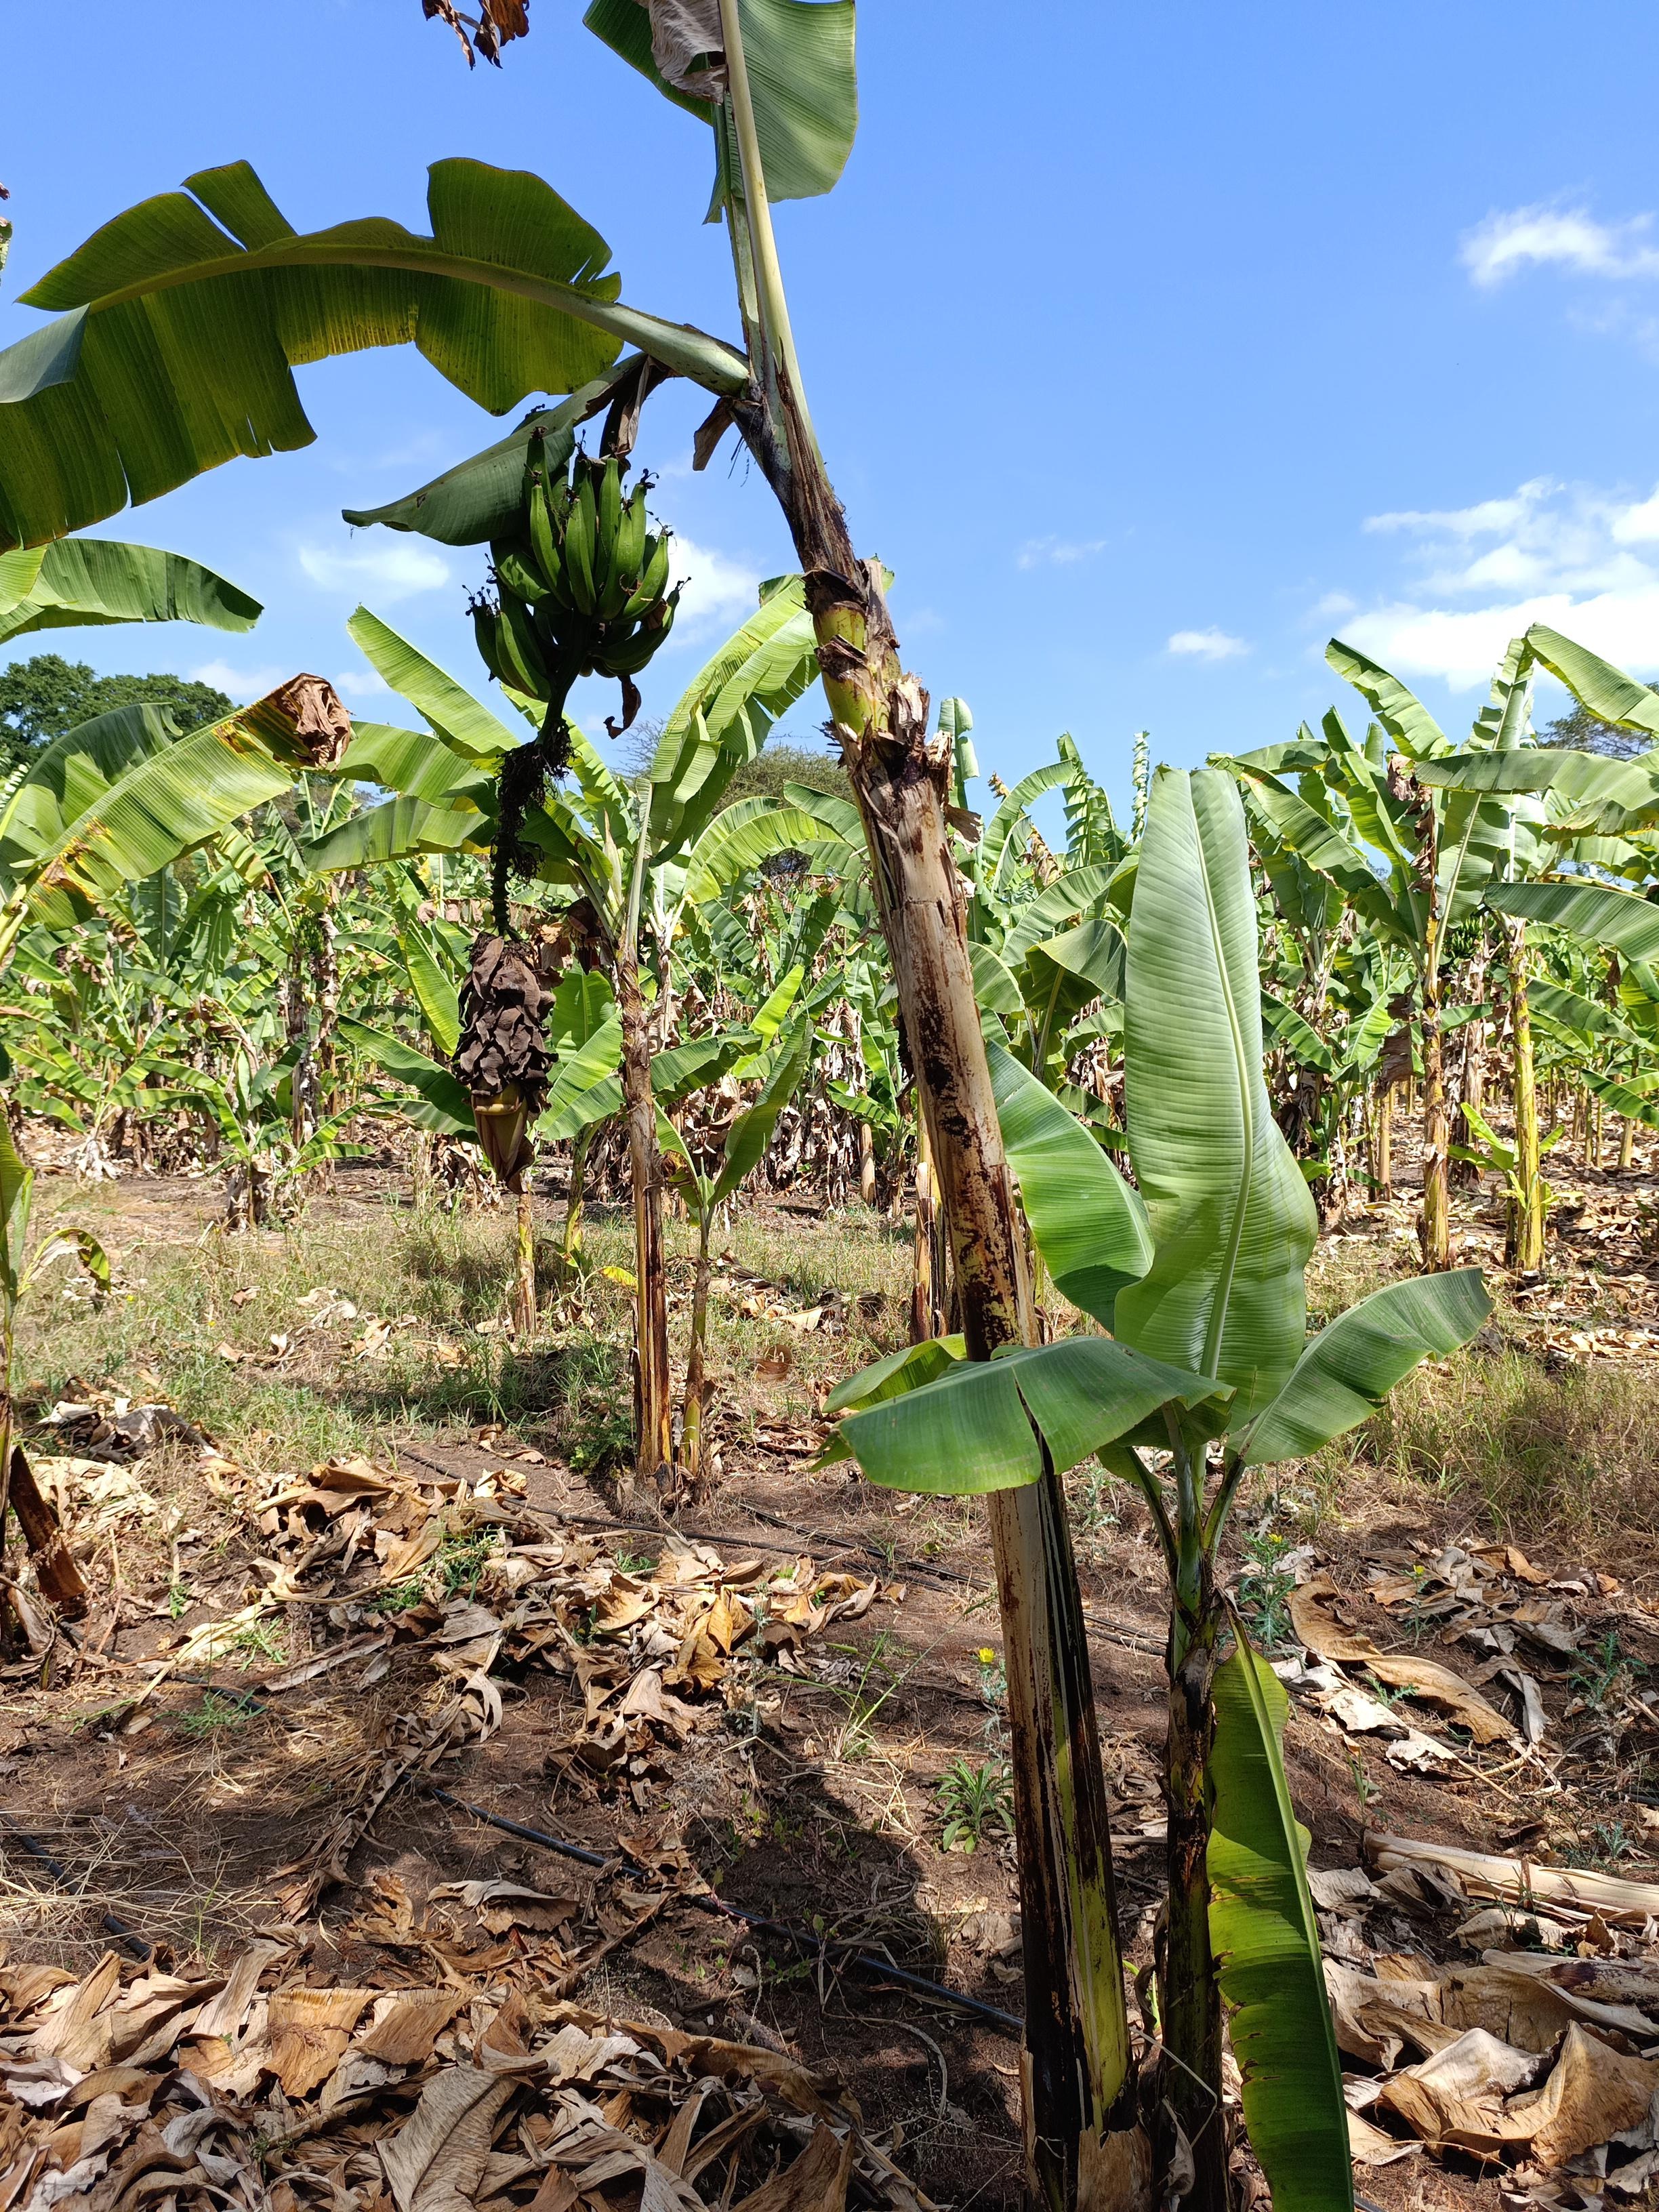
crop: banana
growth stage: development fruit
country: Tanzania
